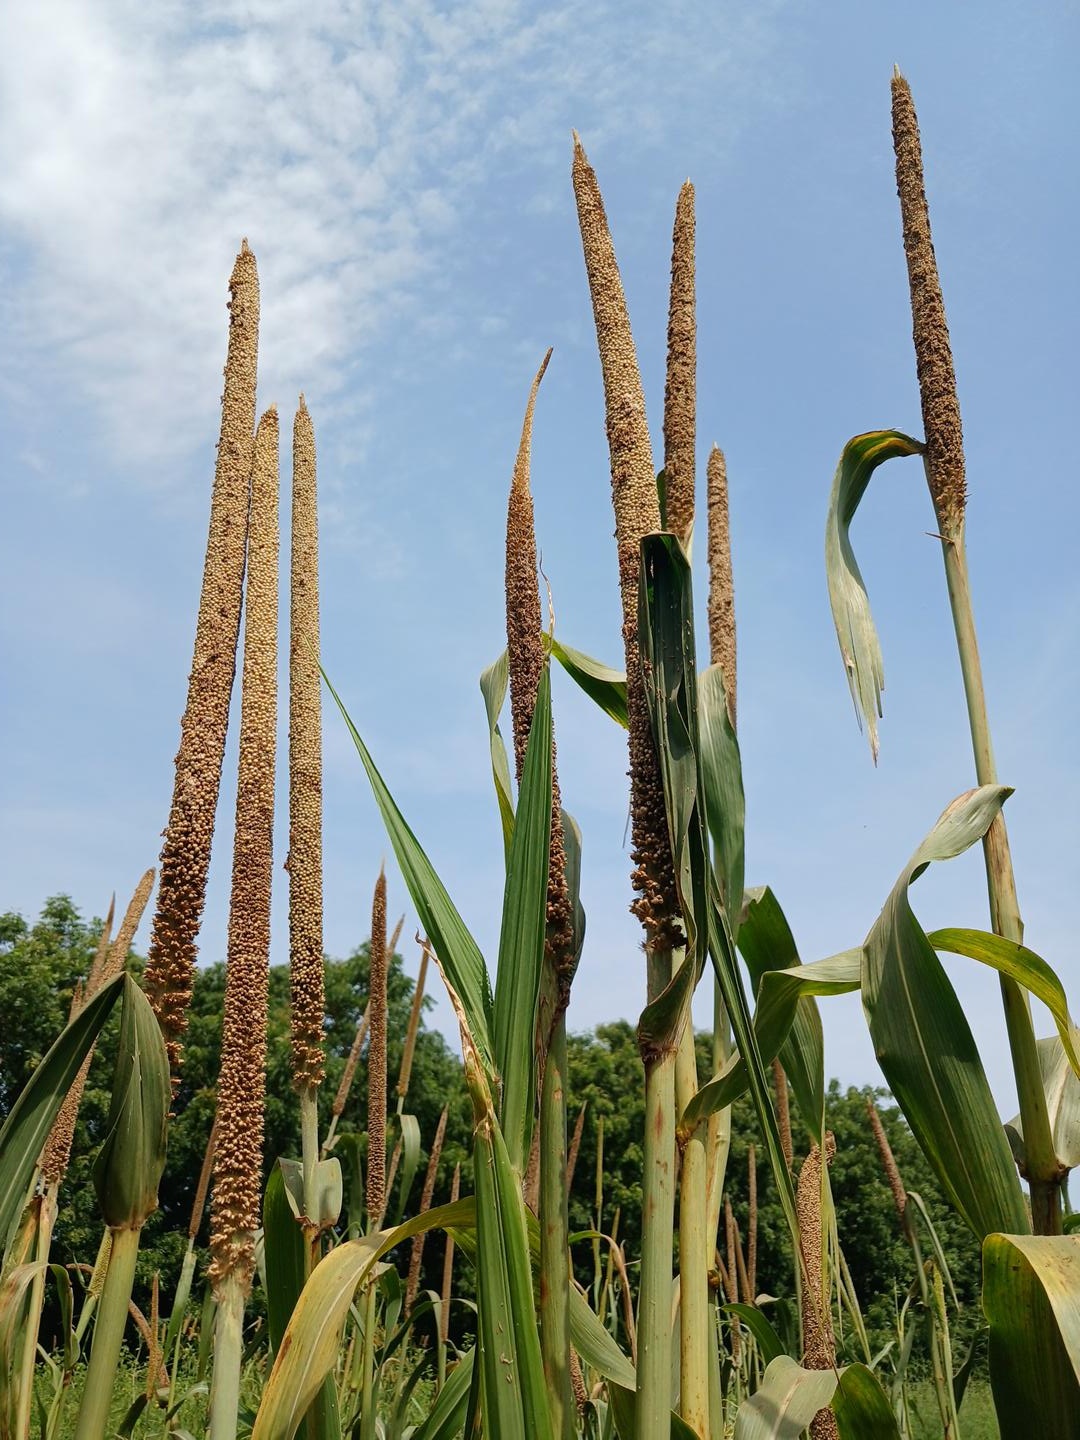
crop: pearl millet
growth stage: maturity
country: Senegal
